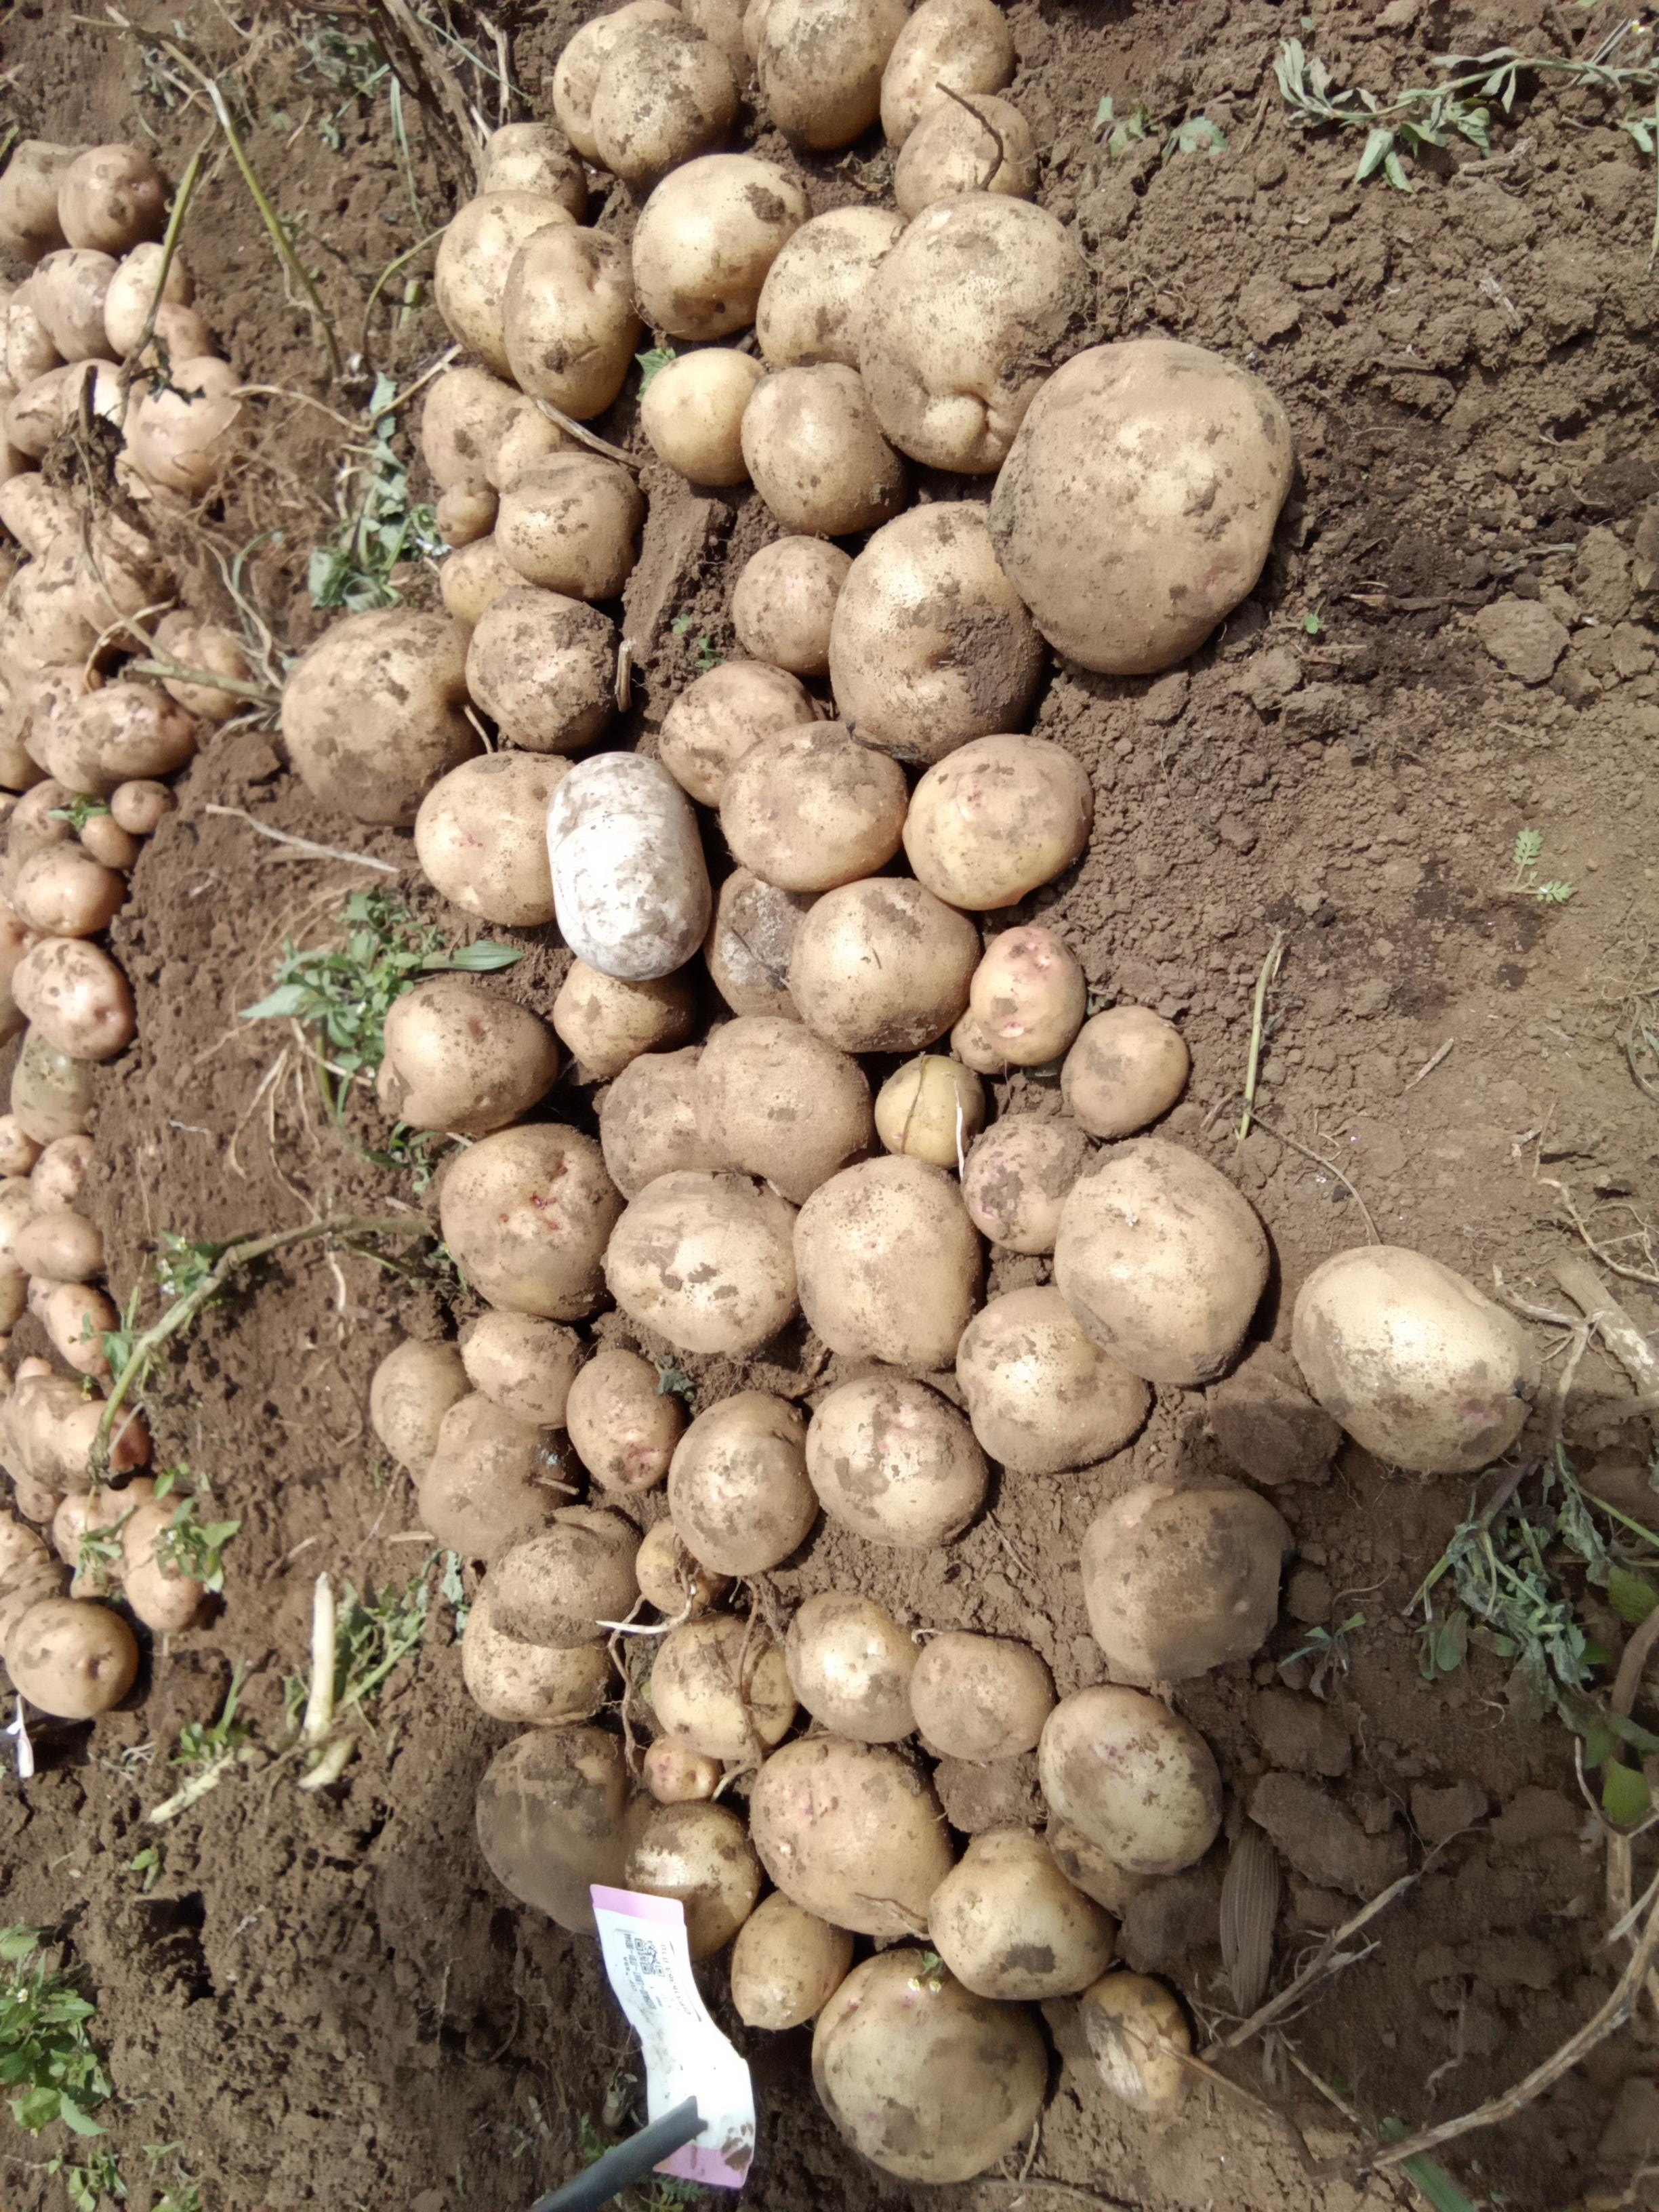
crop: potato
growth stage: harvest
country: Kenya
